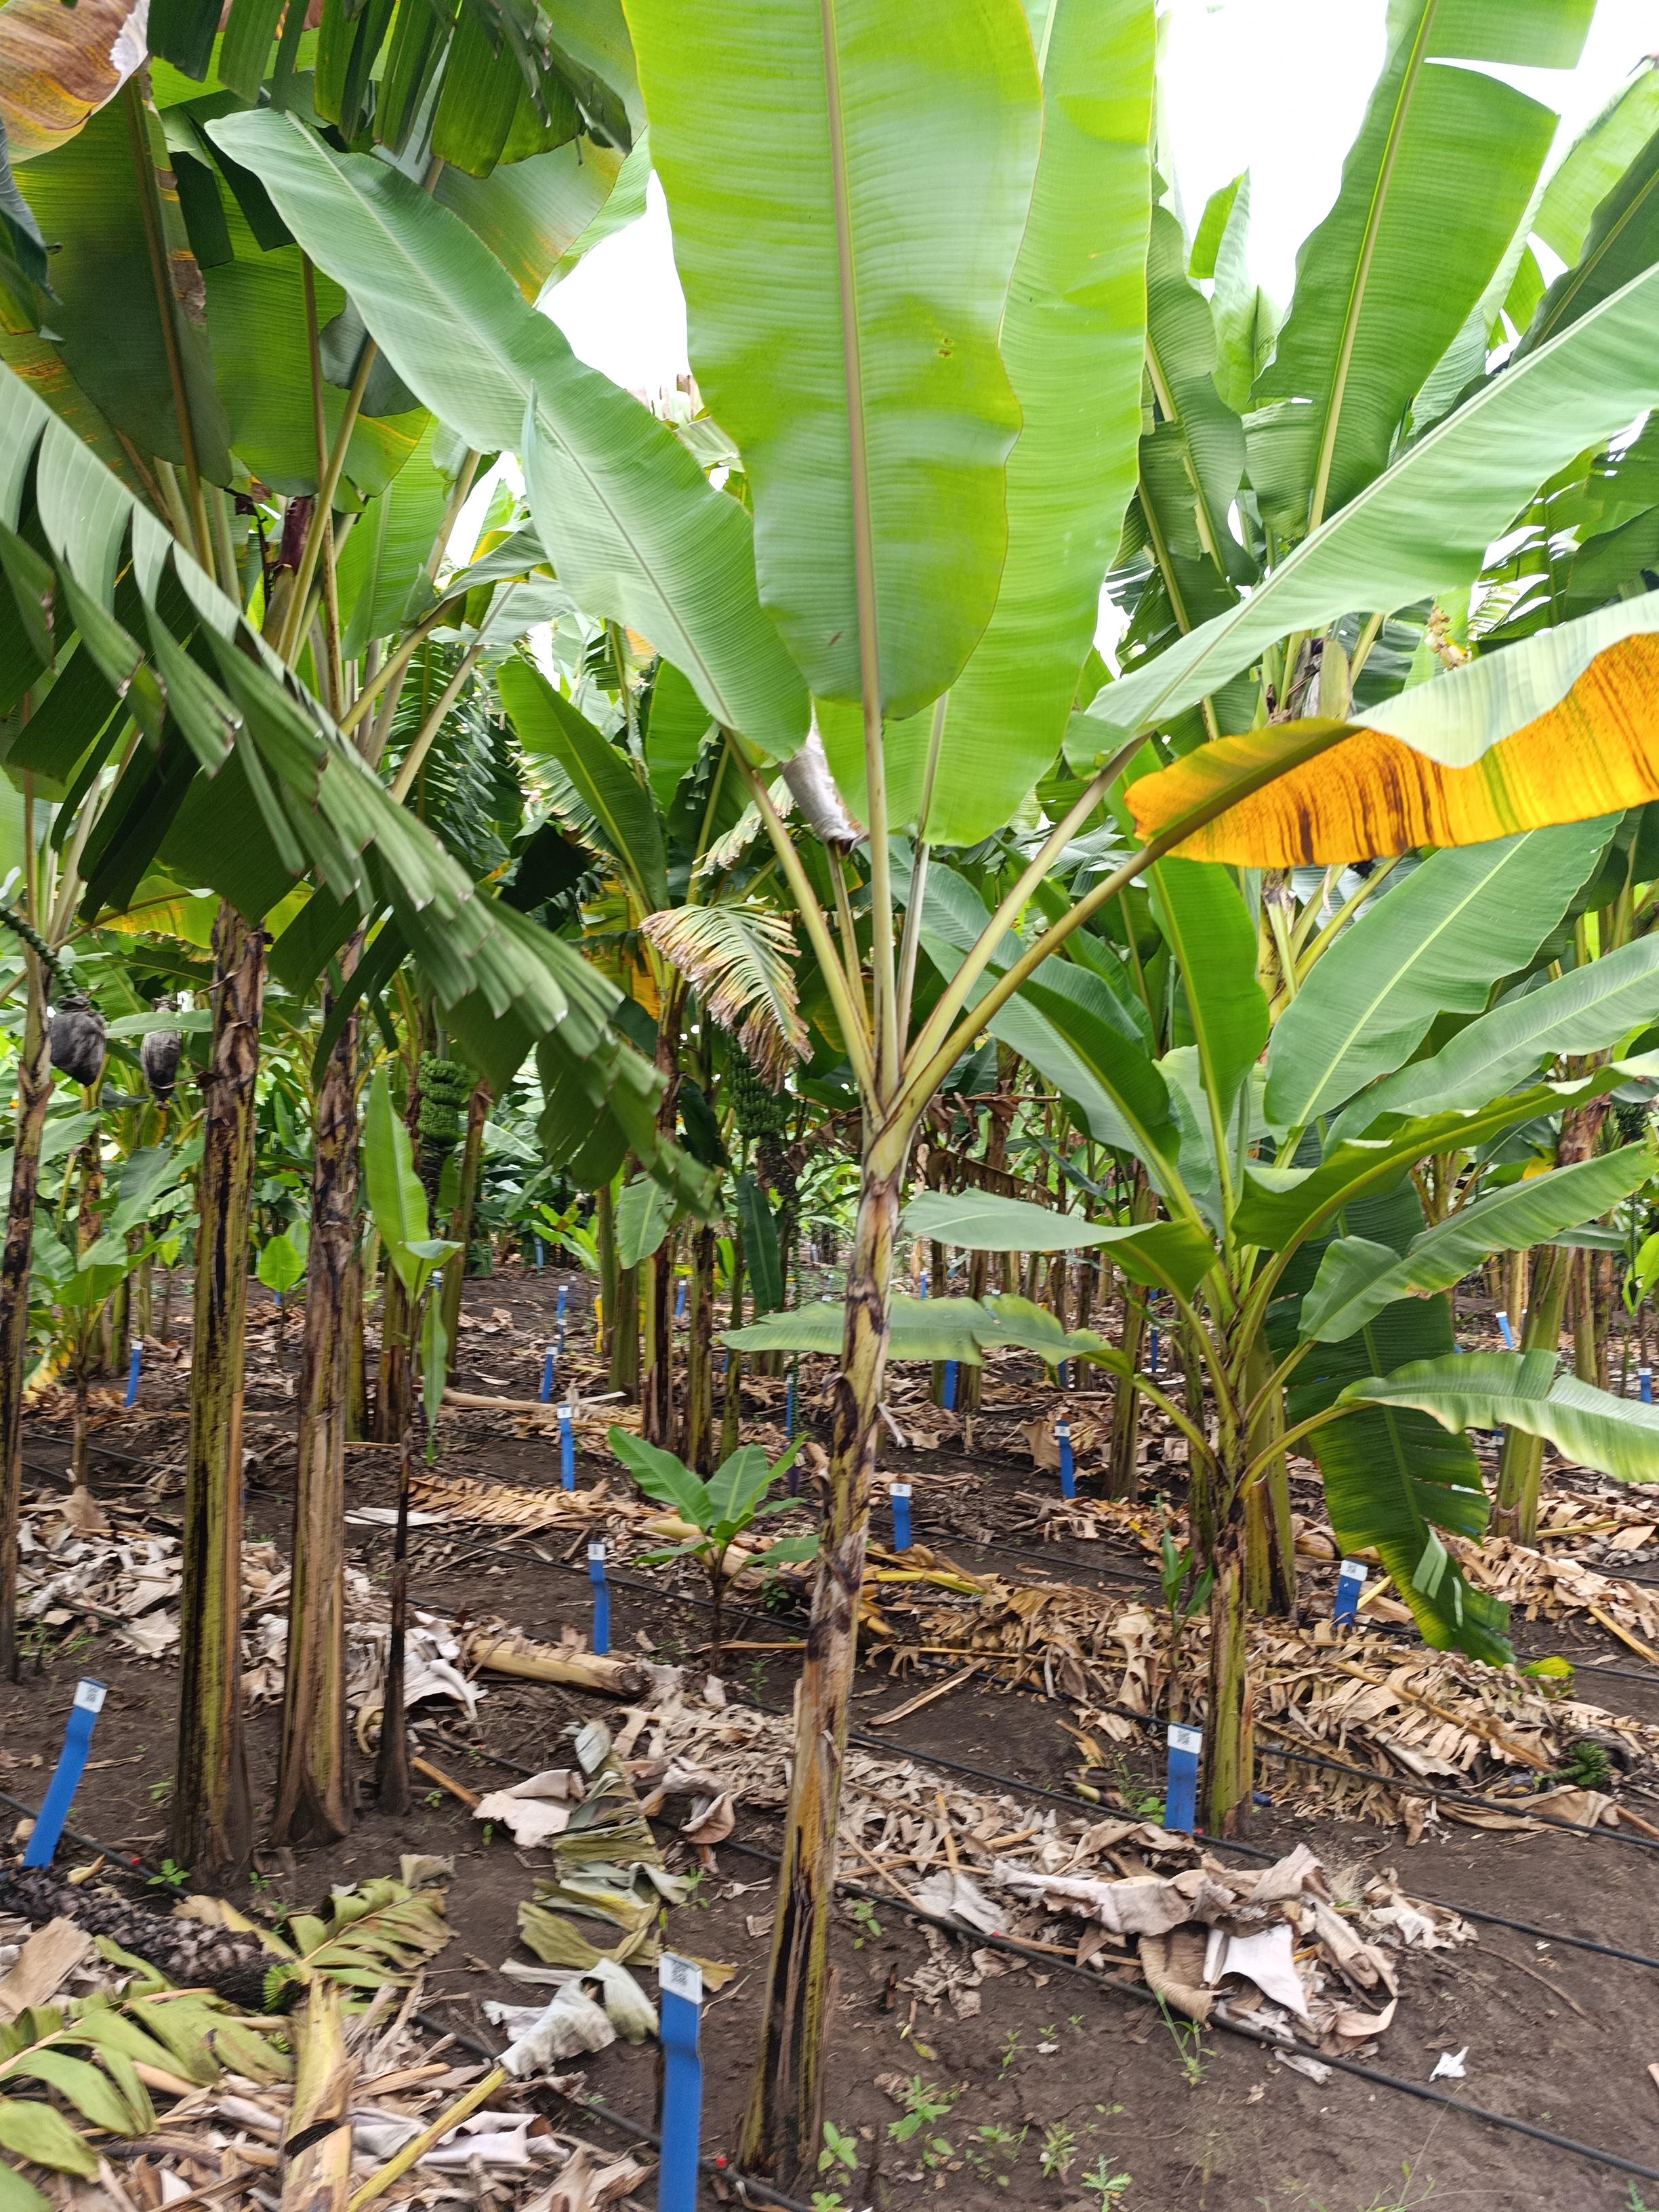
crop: banana
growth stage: vegetative
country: Tanzania
